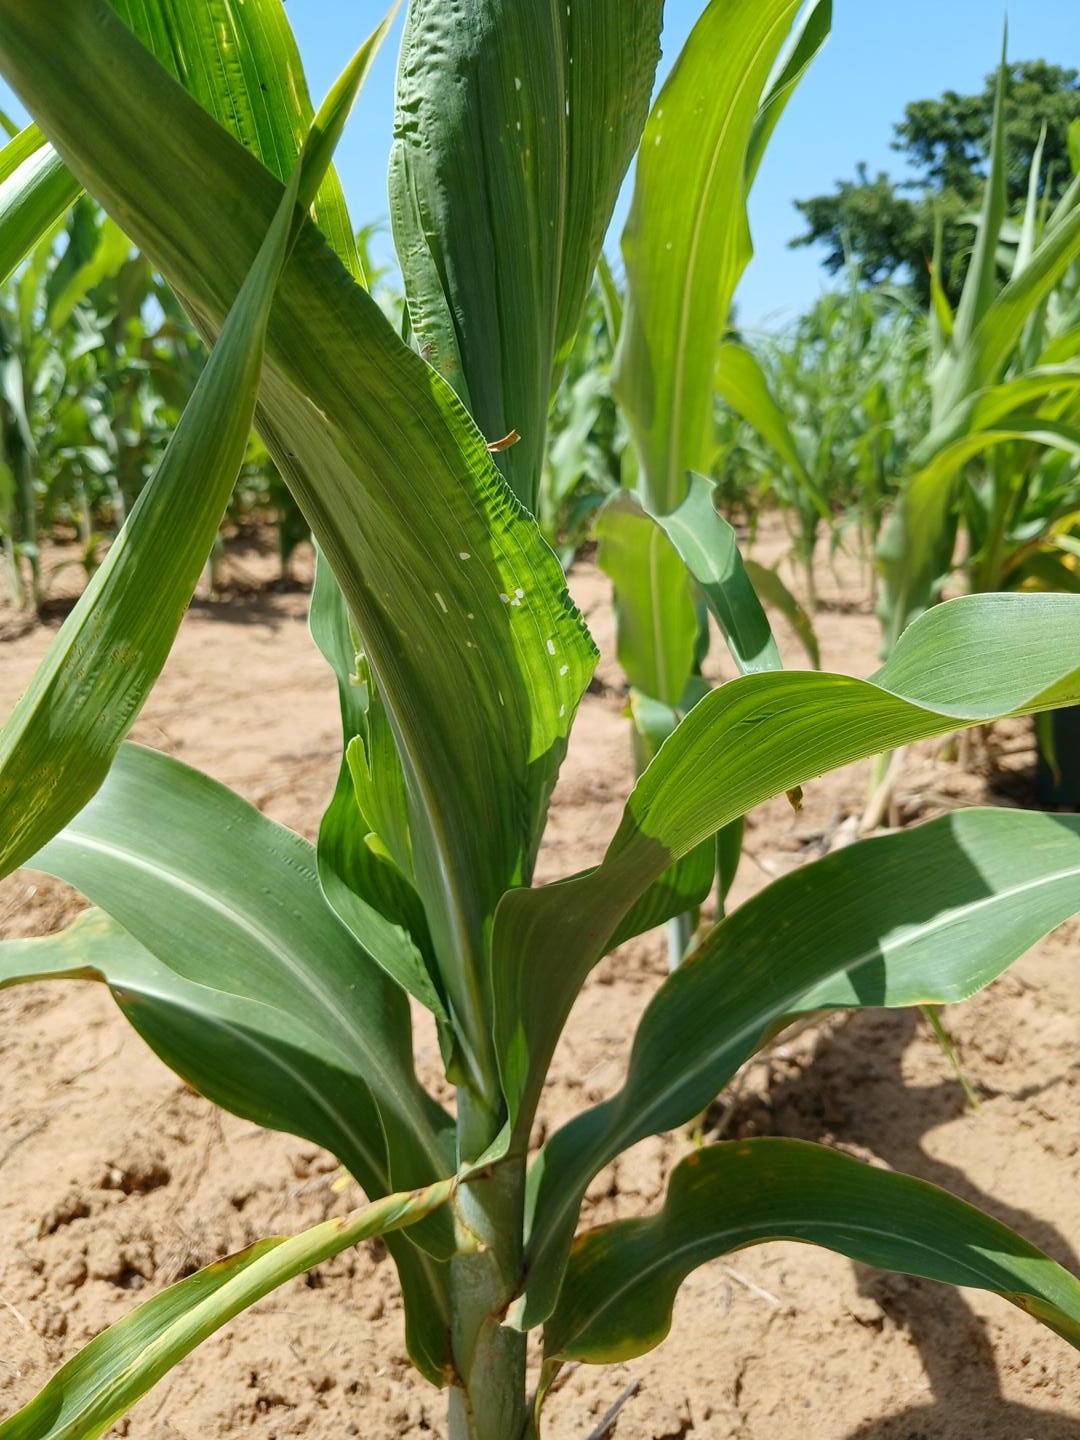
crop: sorghum
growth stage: vegetative
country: Senegal
